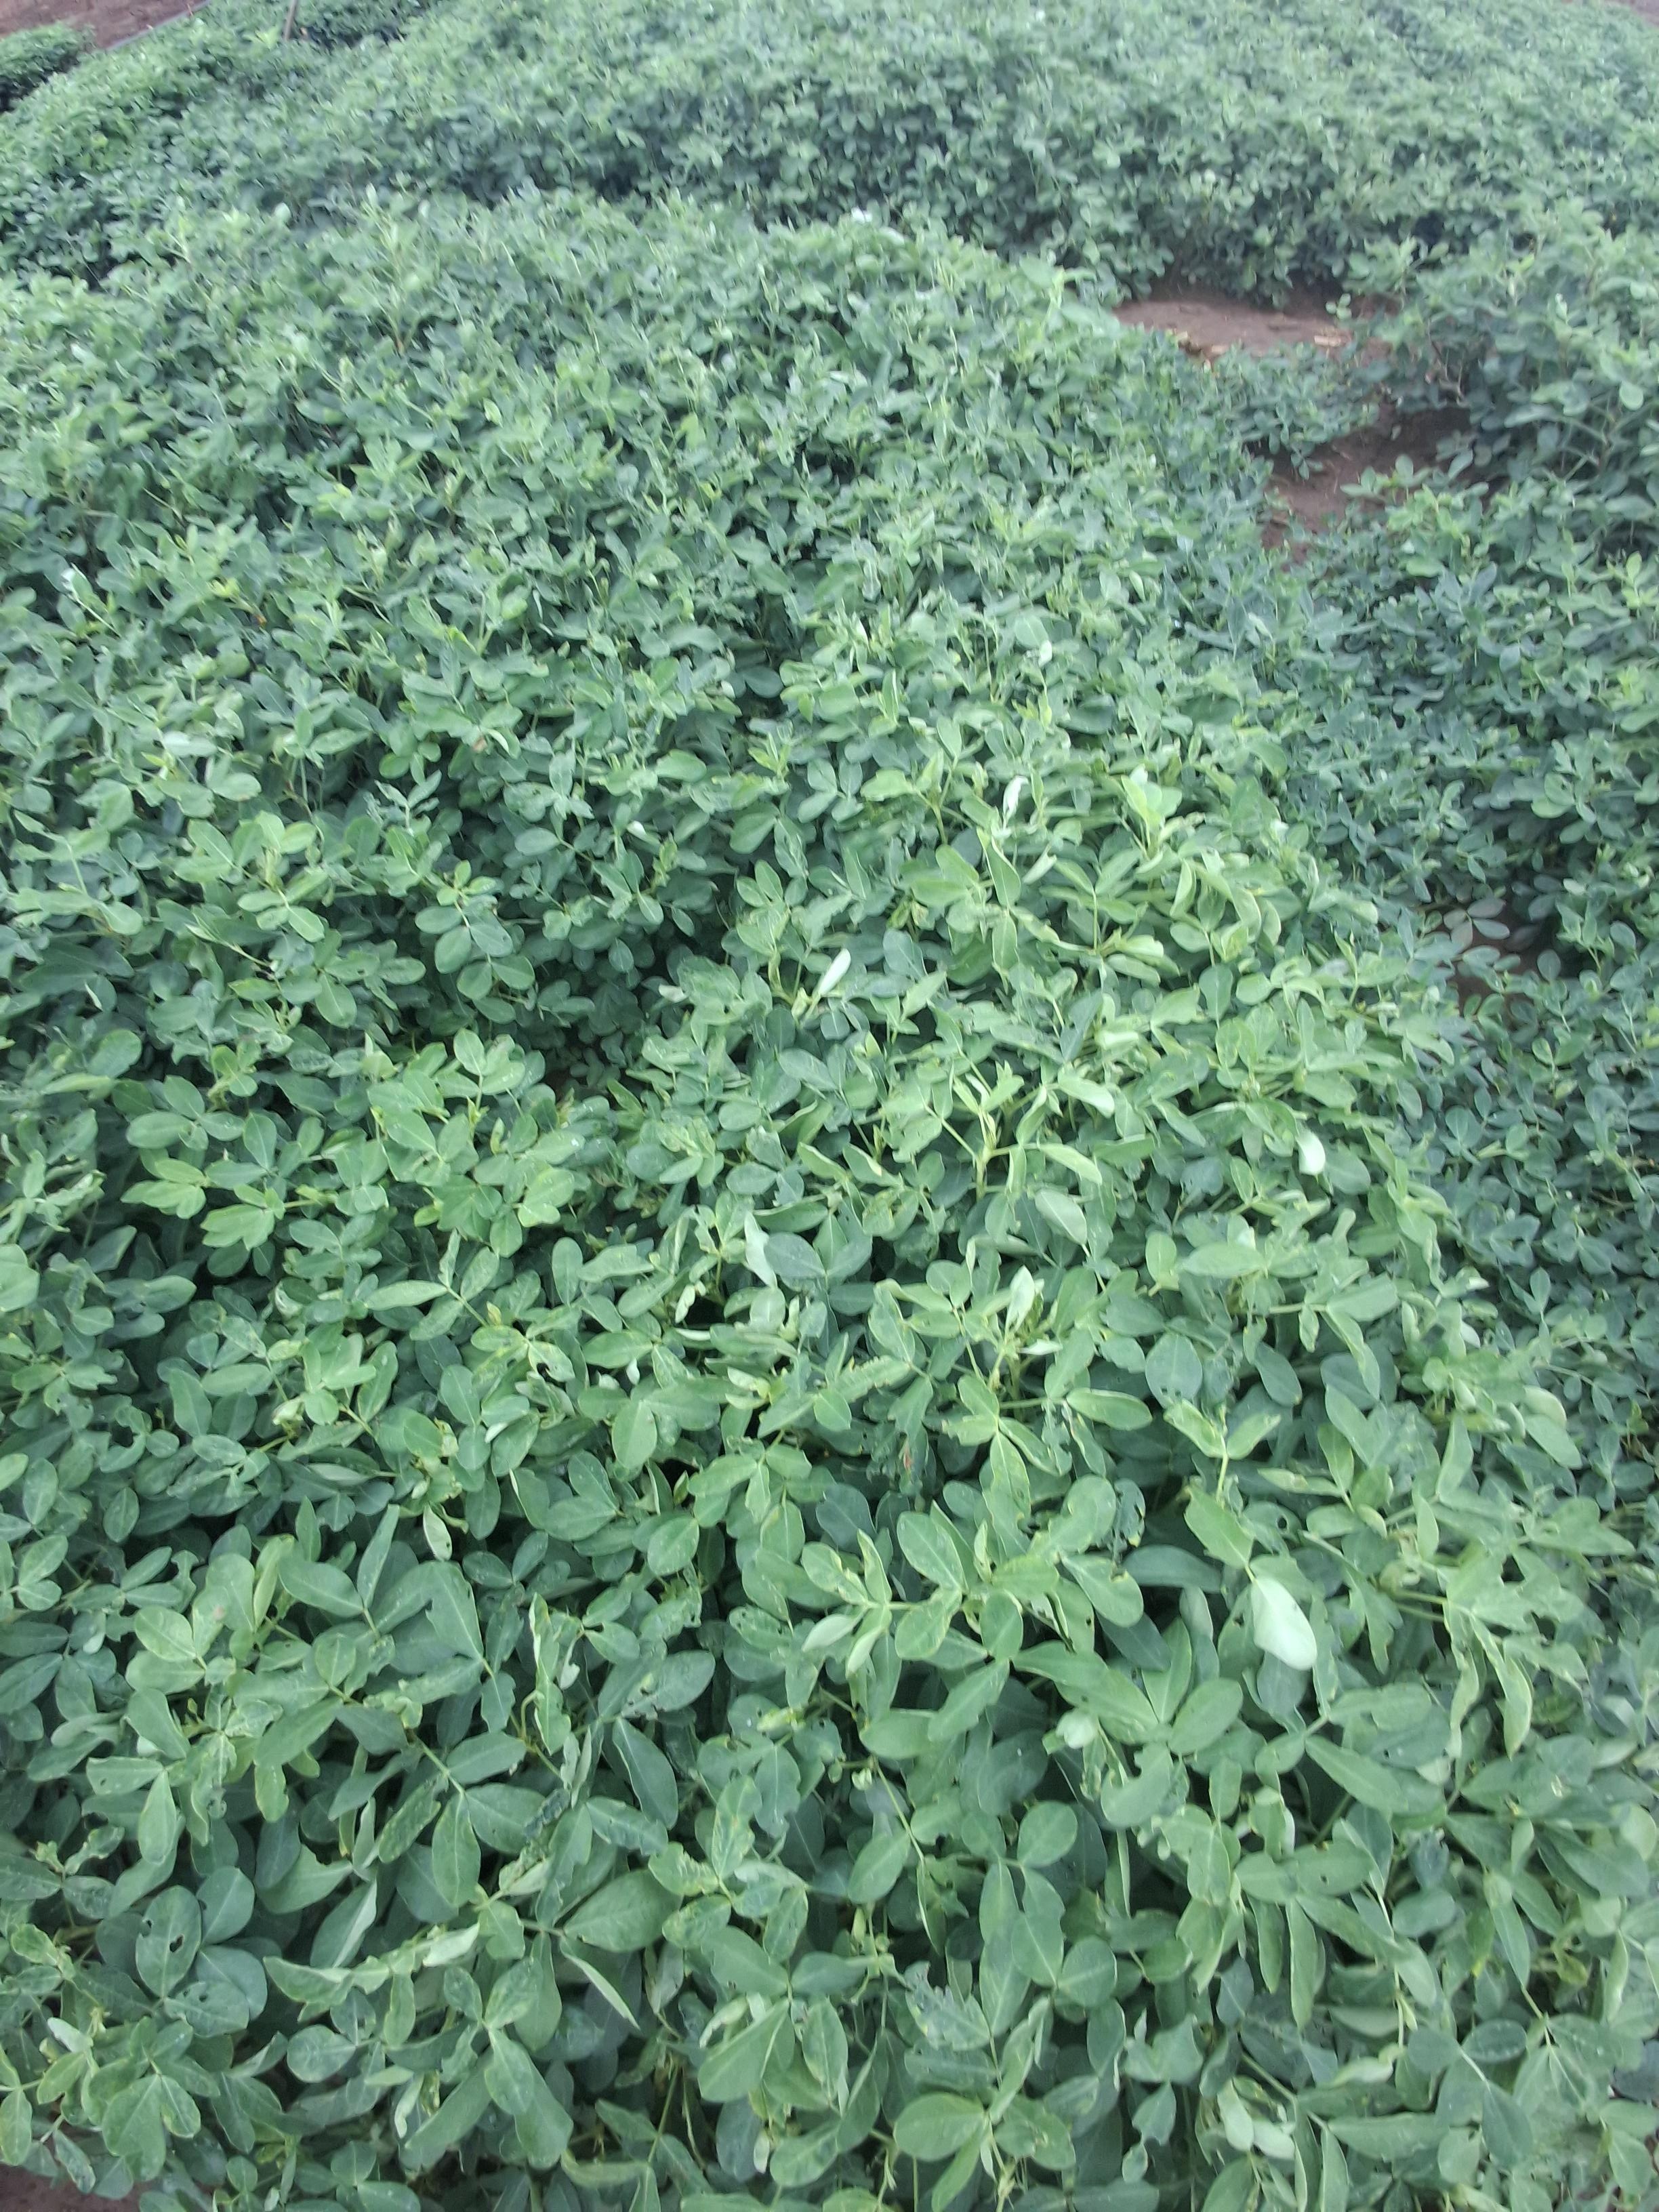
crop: groundnut
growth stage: pegging
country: Kenya
